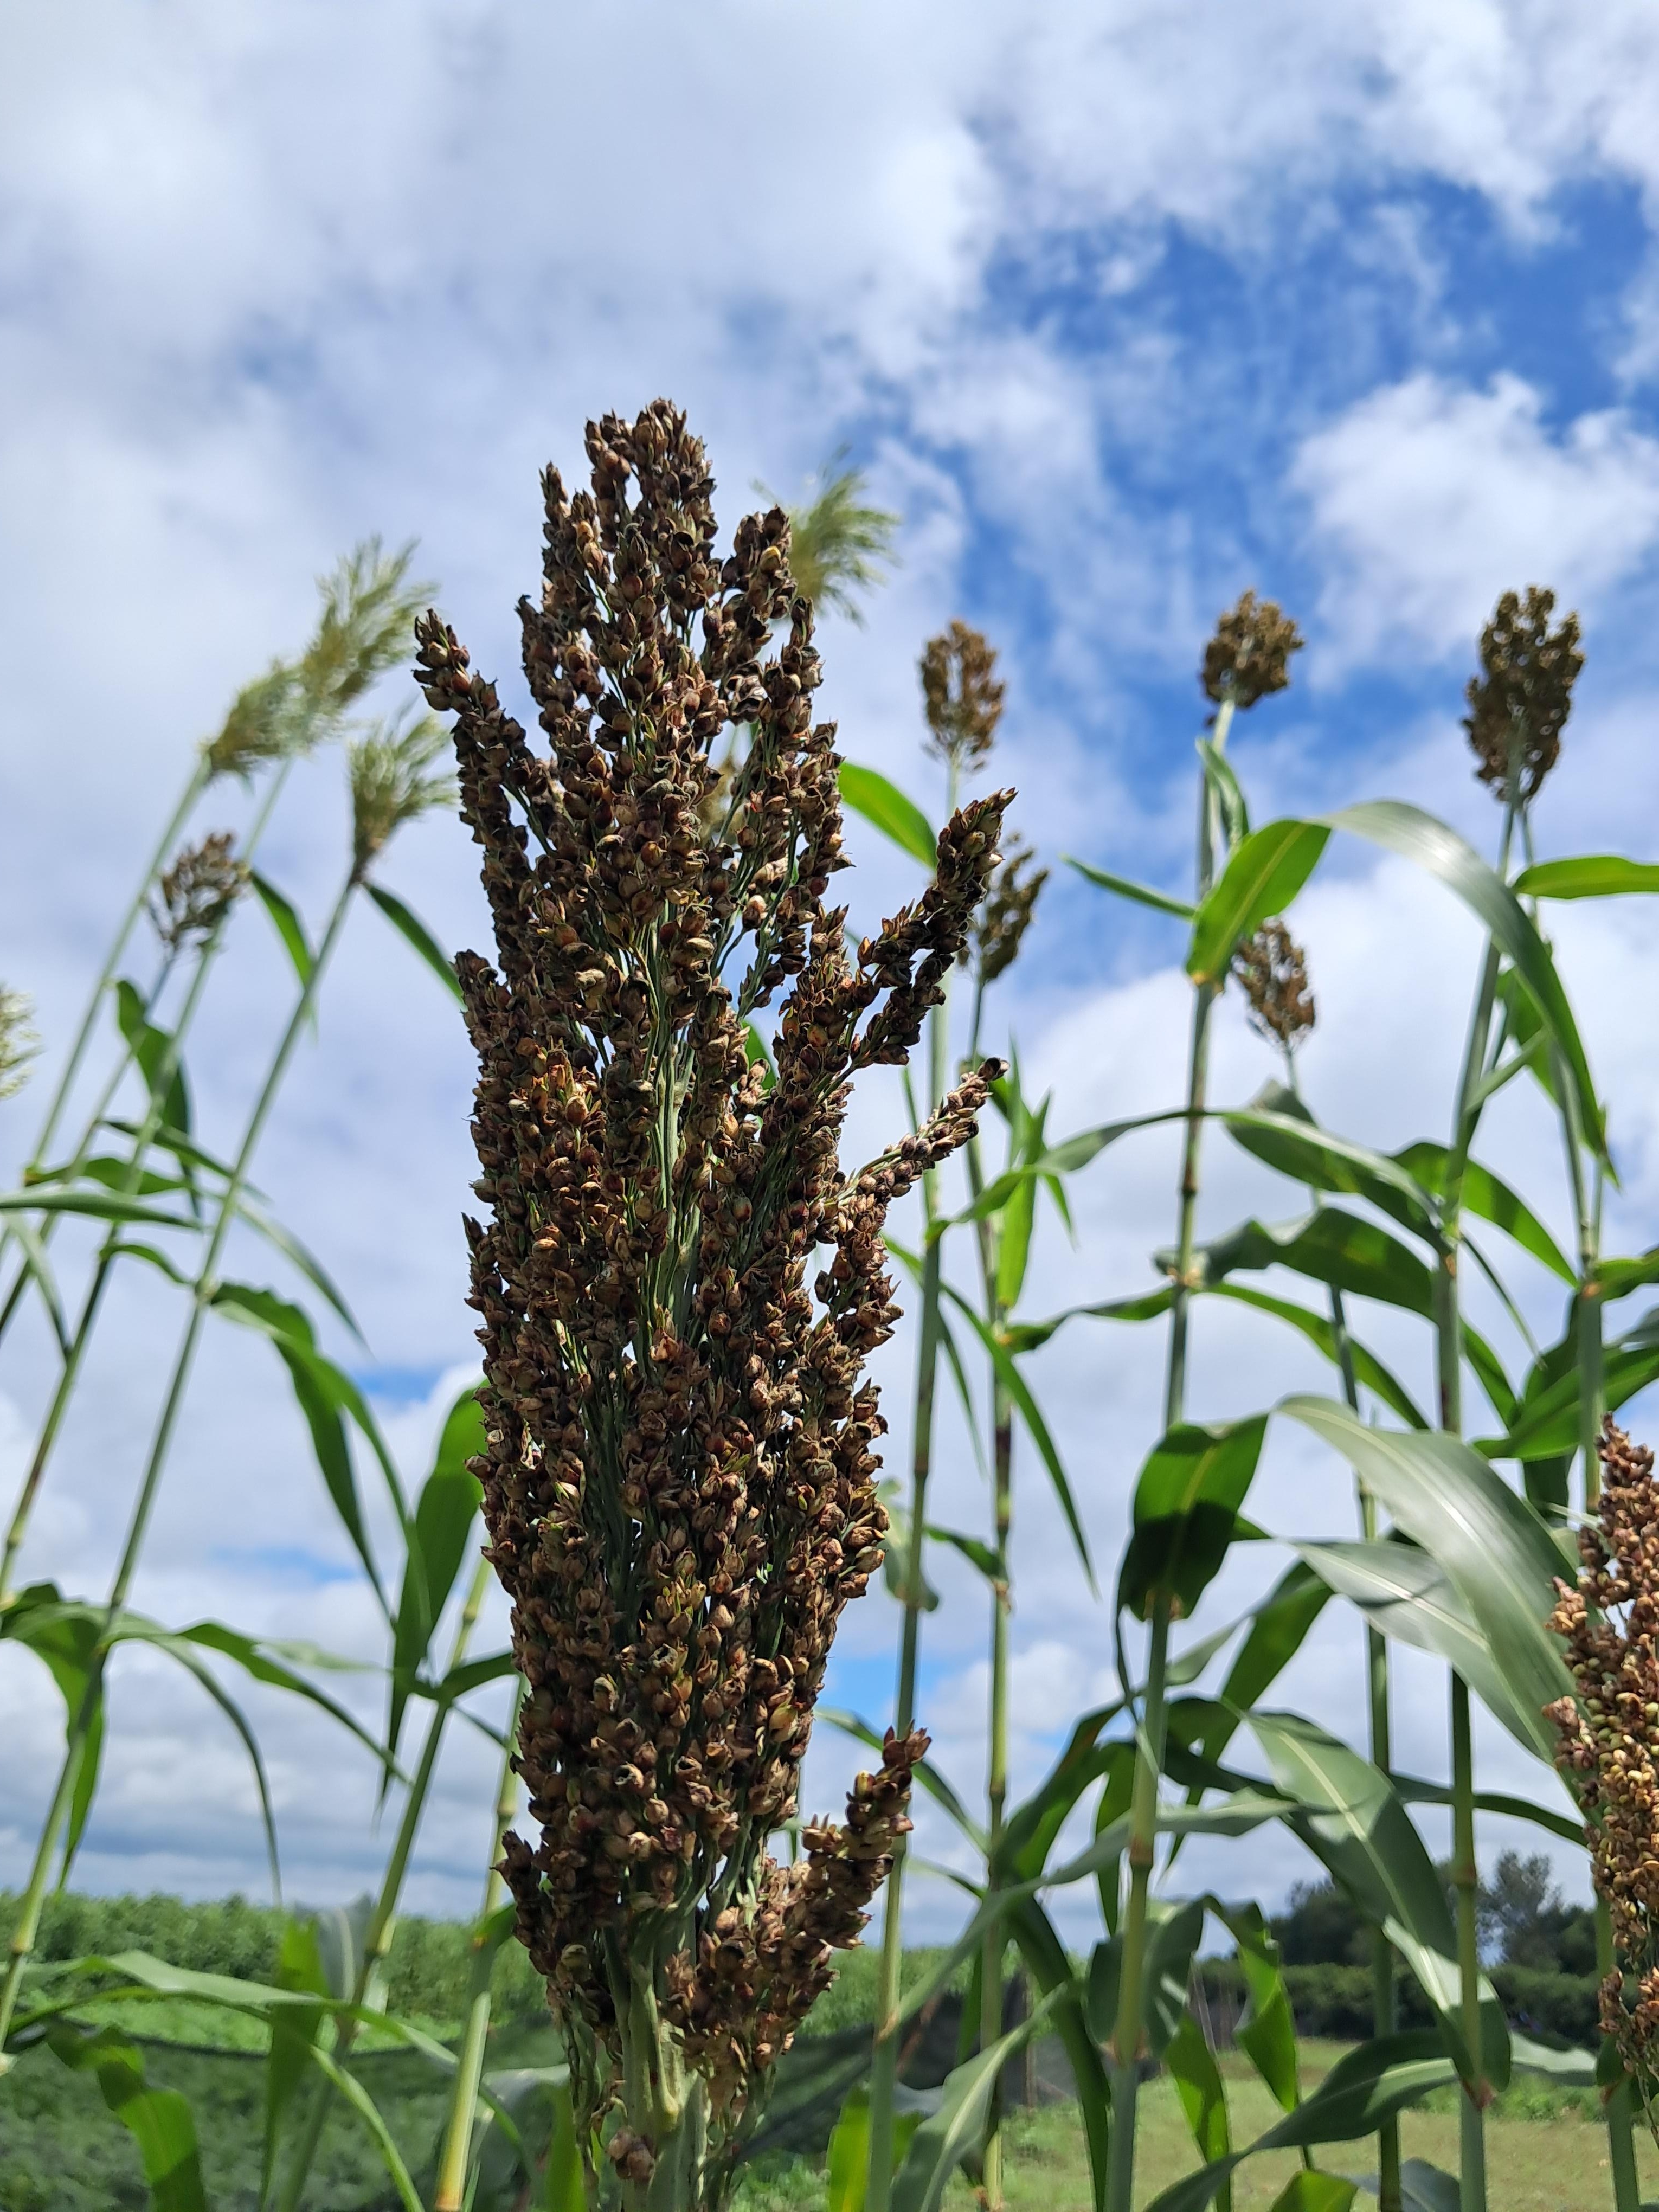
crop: sorghum
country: Tanzania
